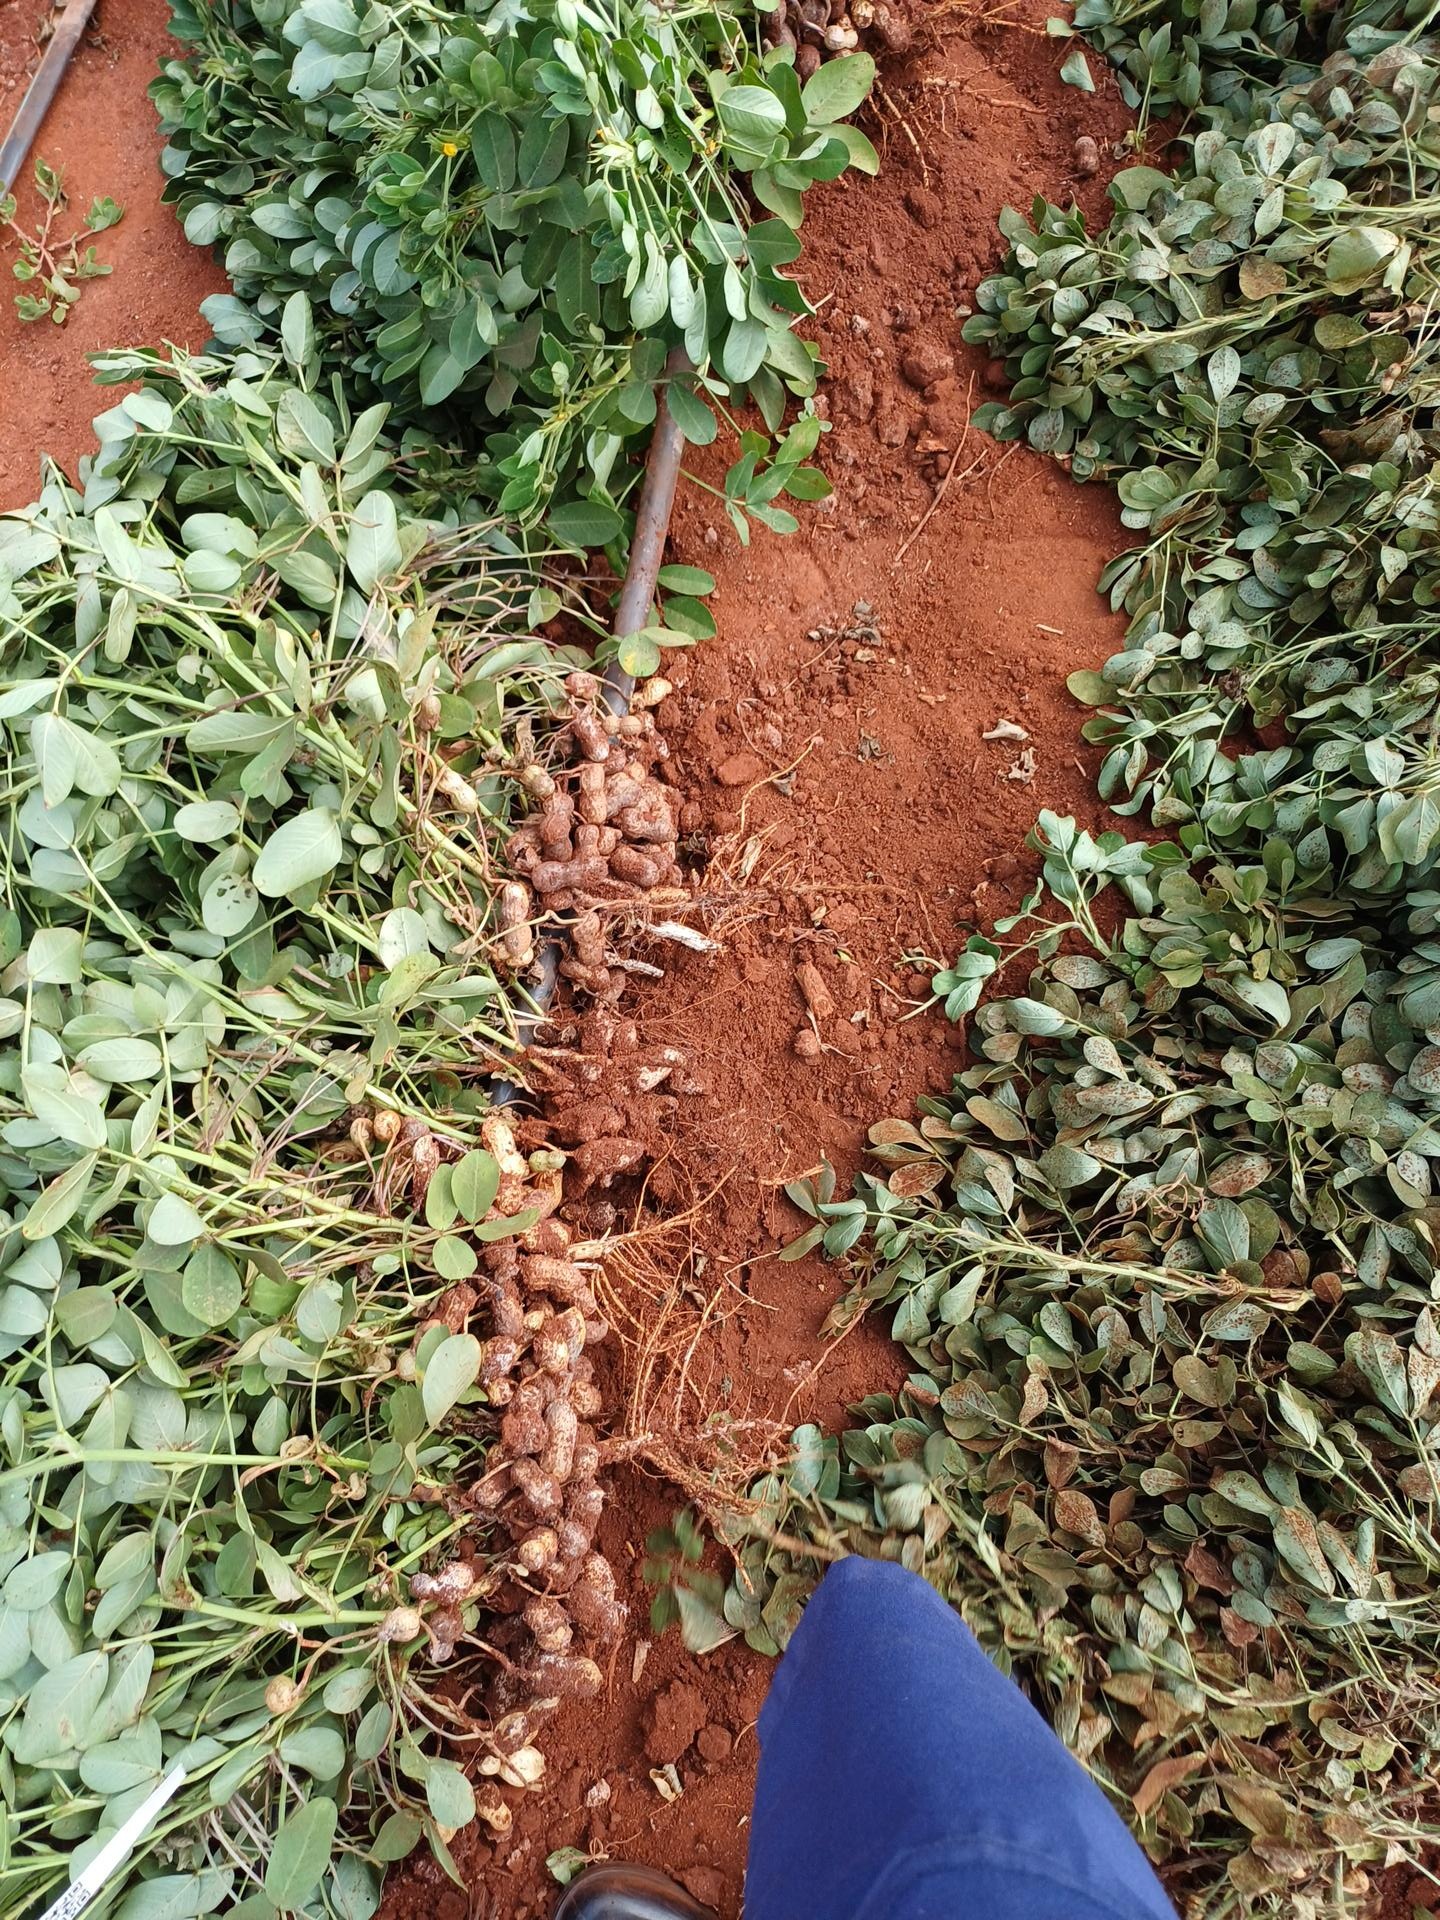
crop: groundnut
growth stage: harvest
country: Kenya
